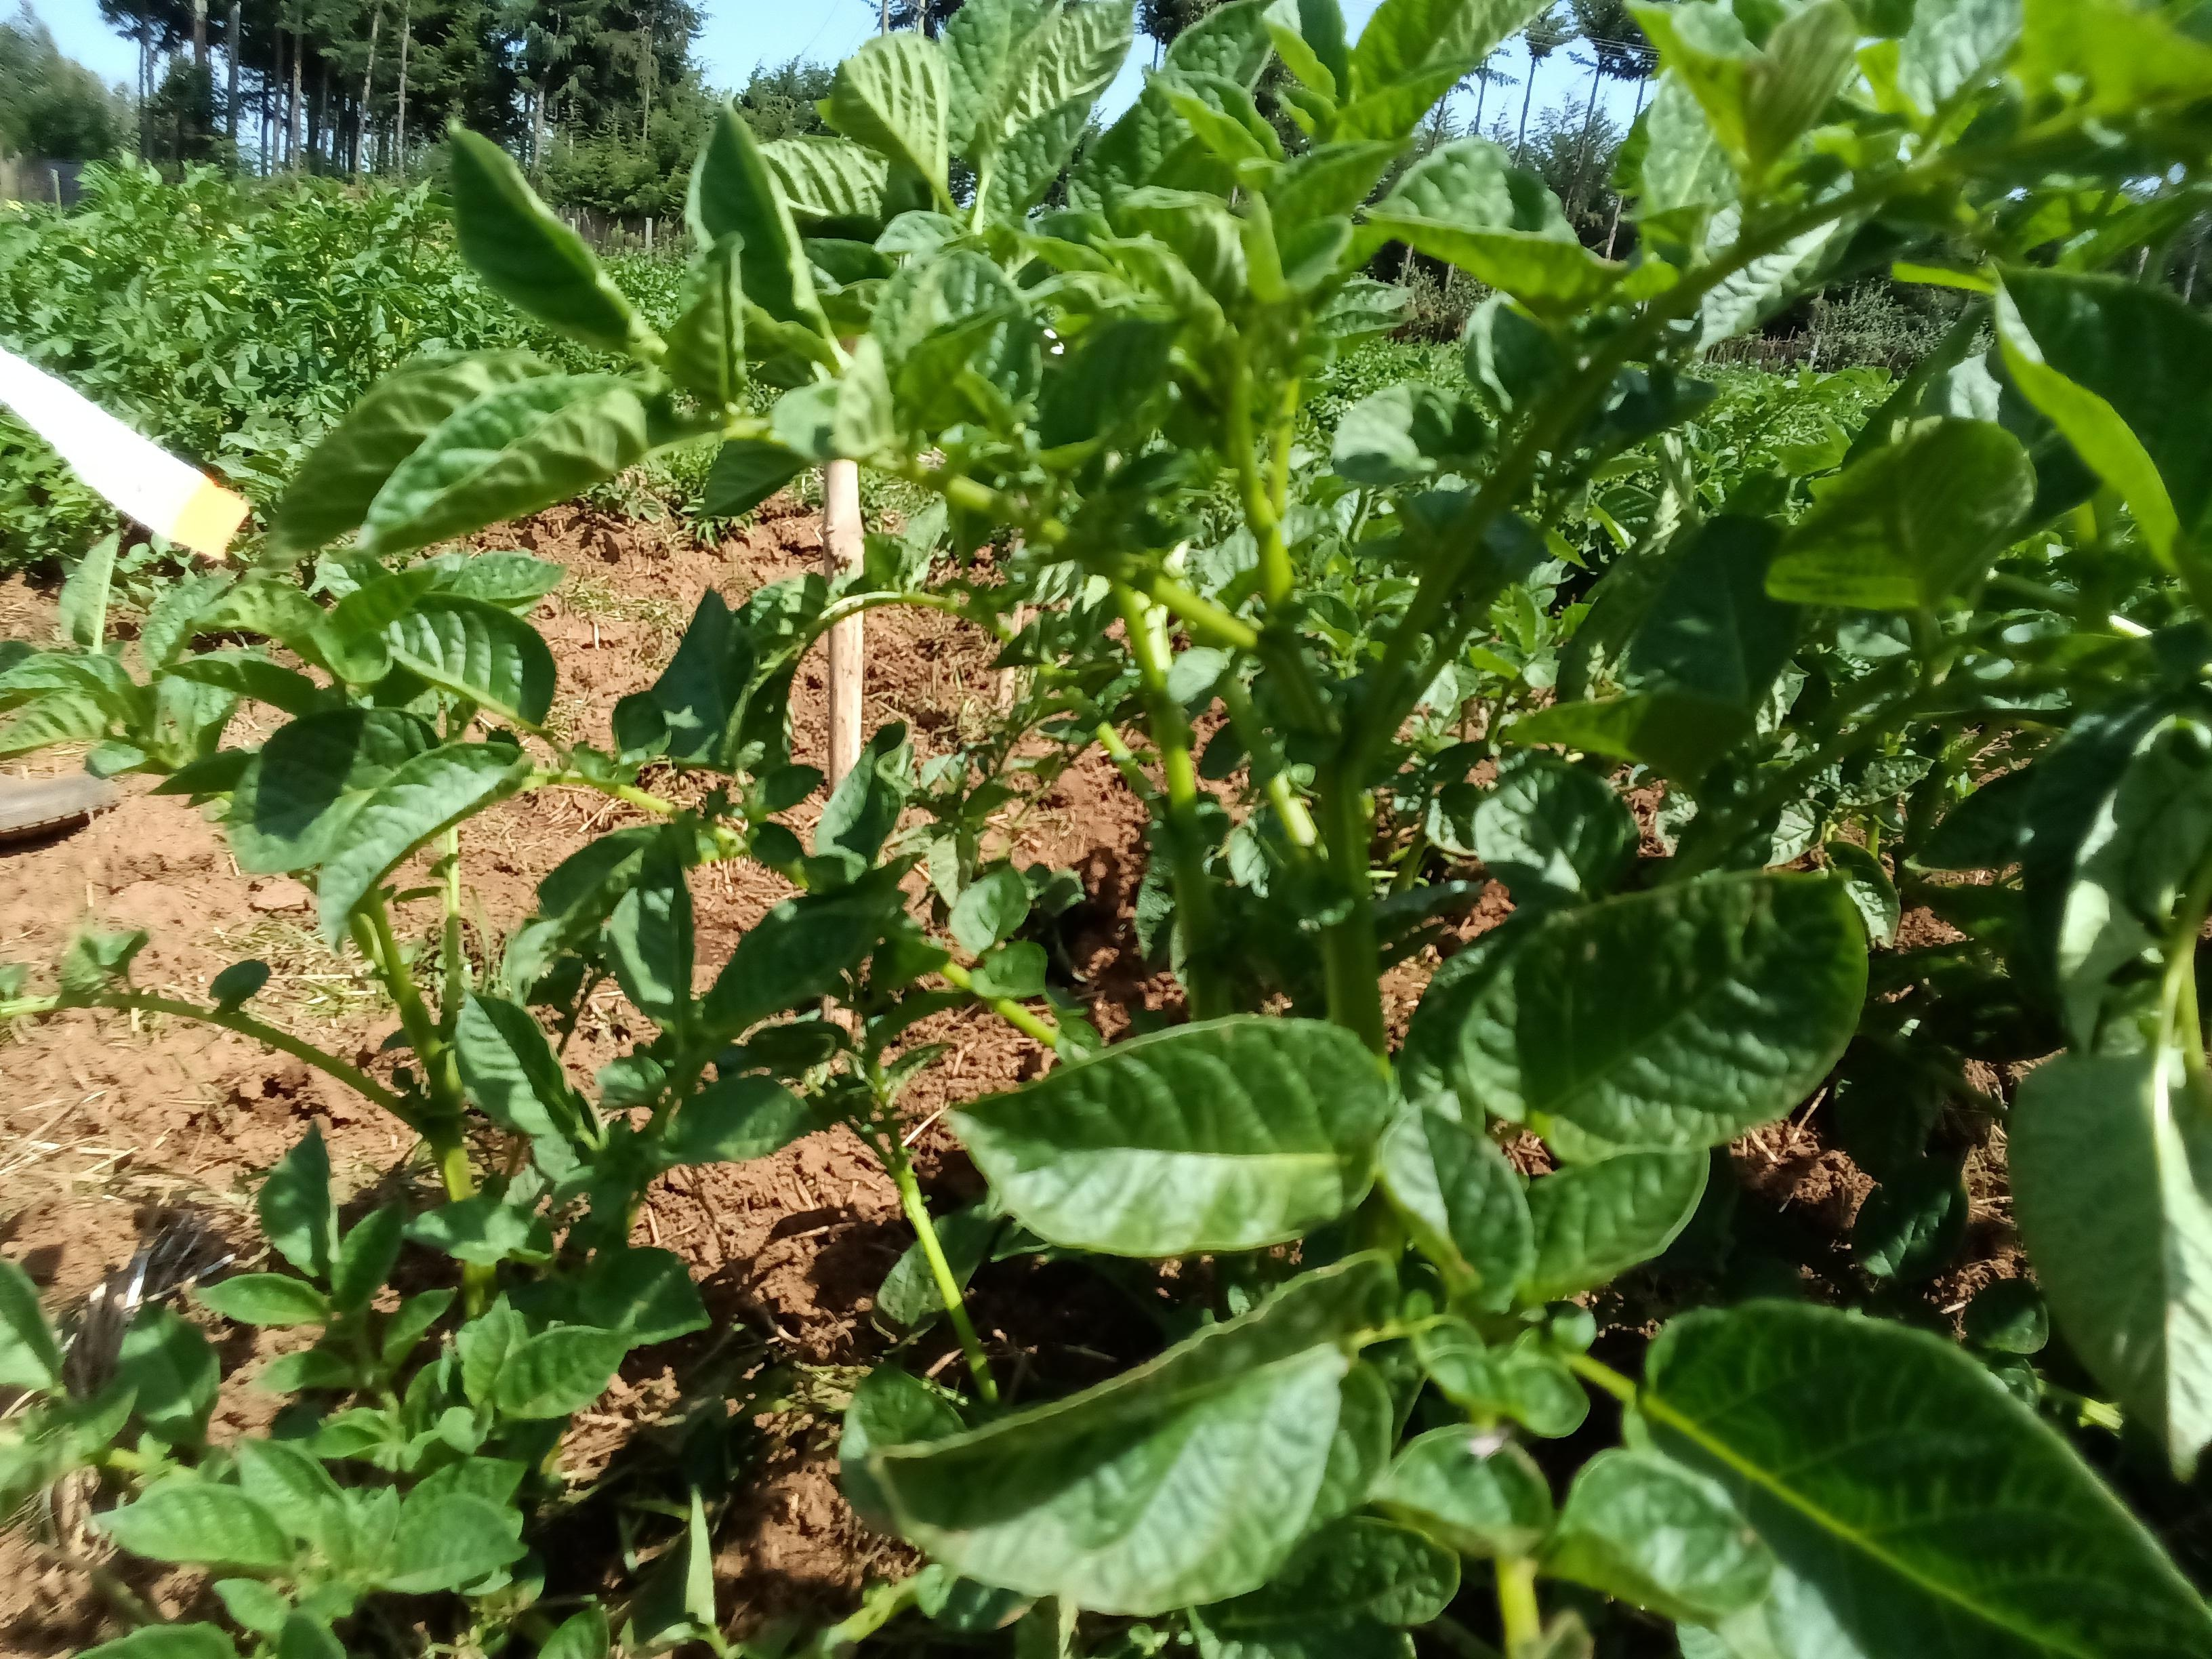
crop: potato
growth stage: vegetative
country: Kenya
